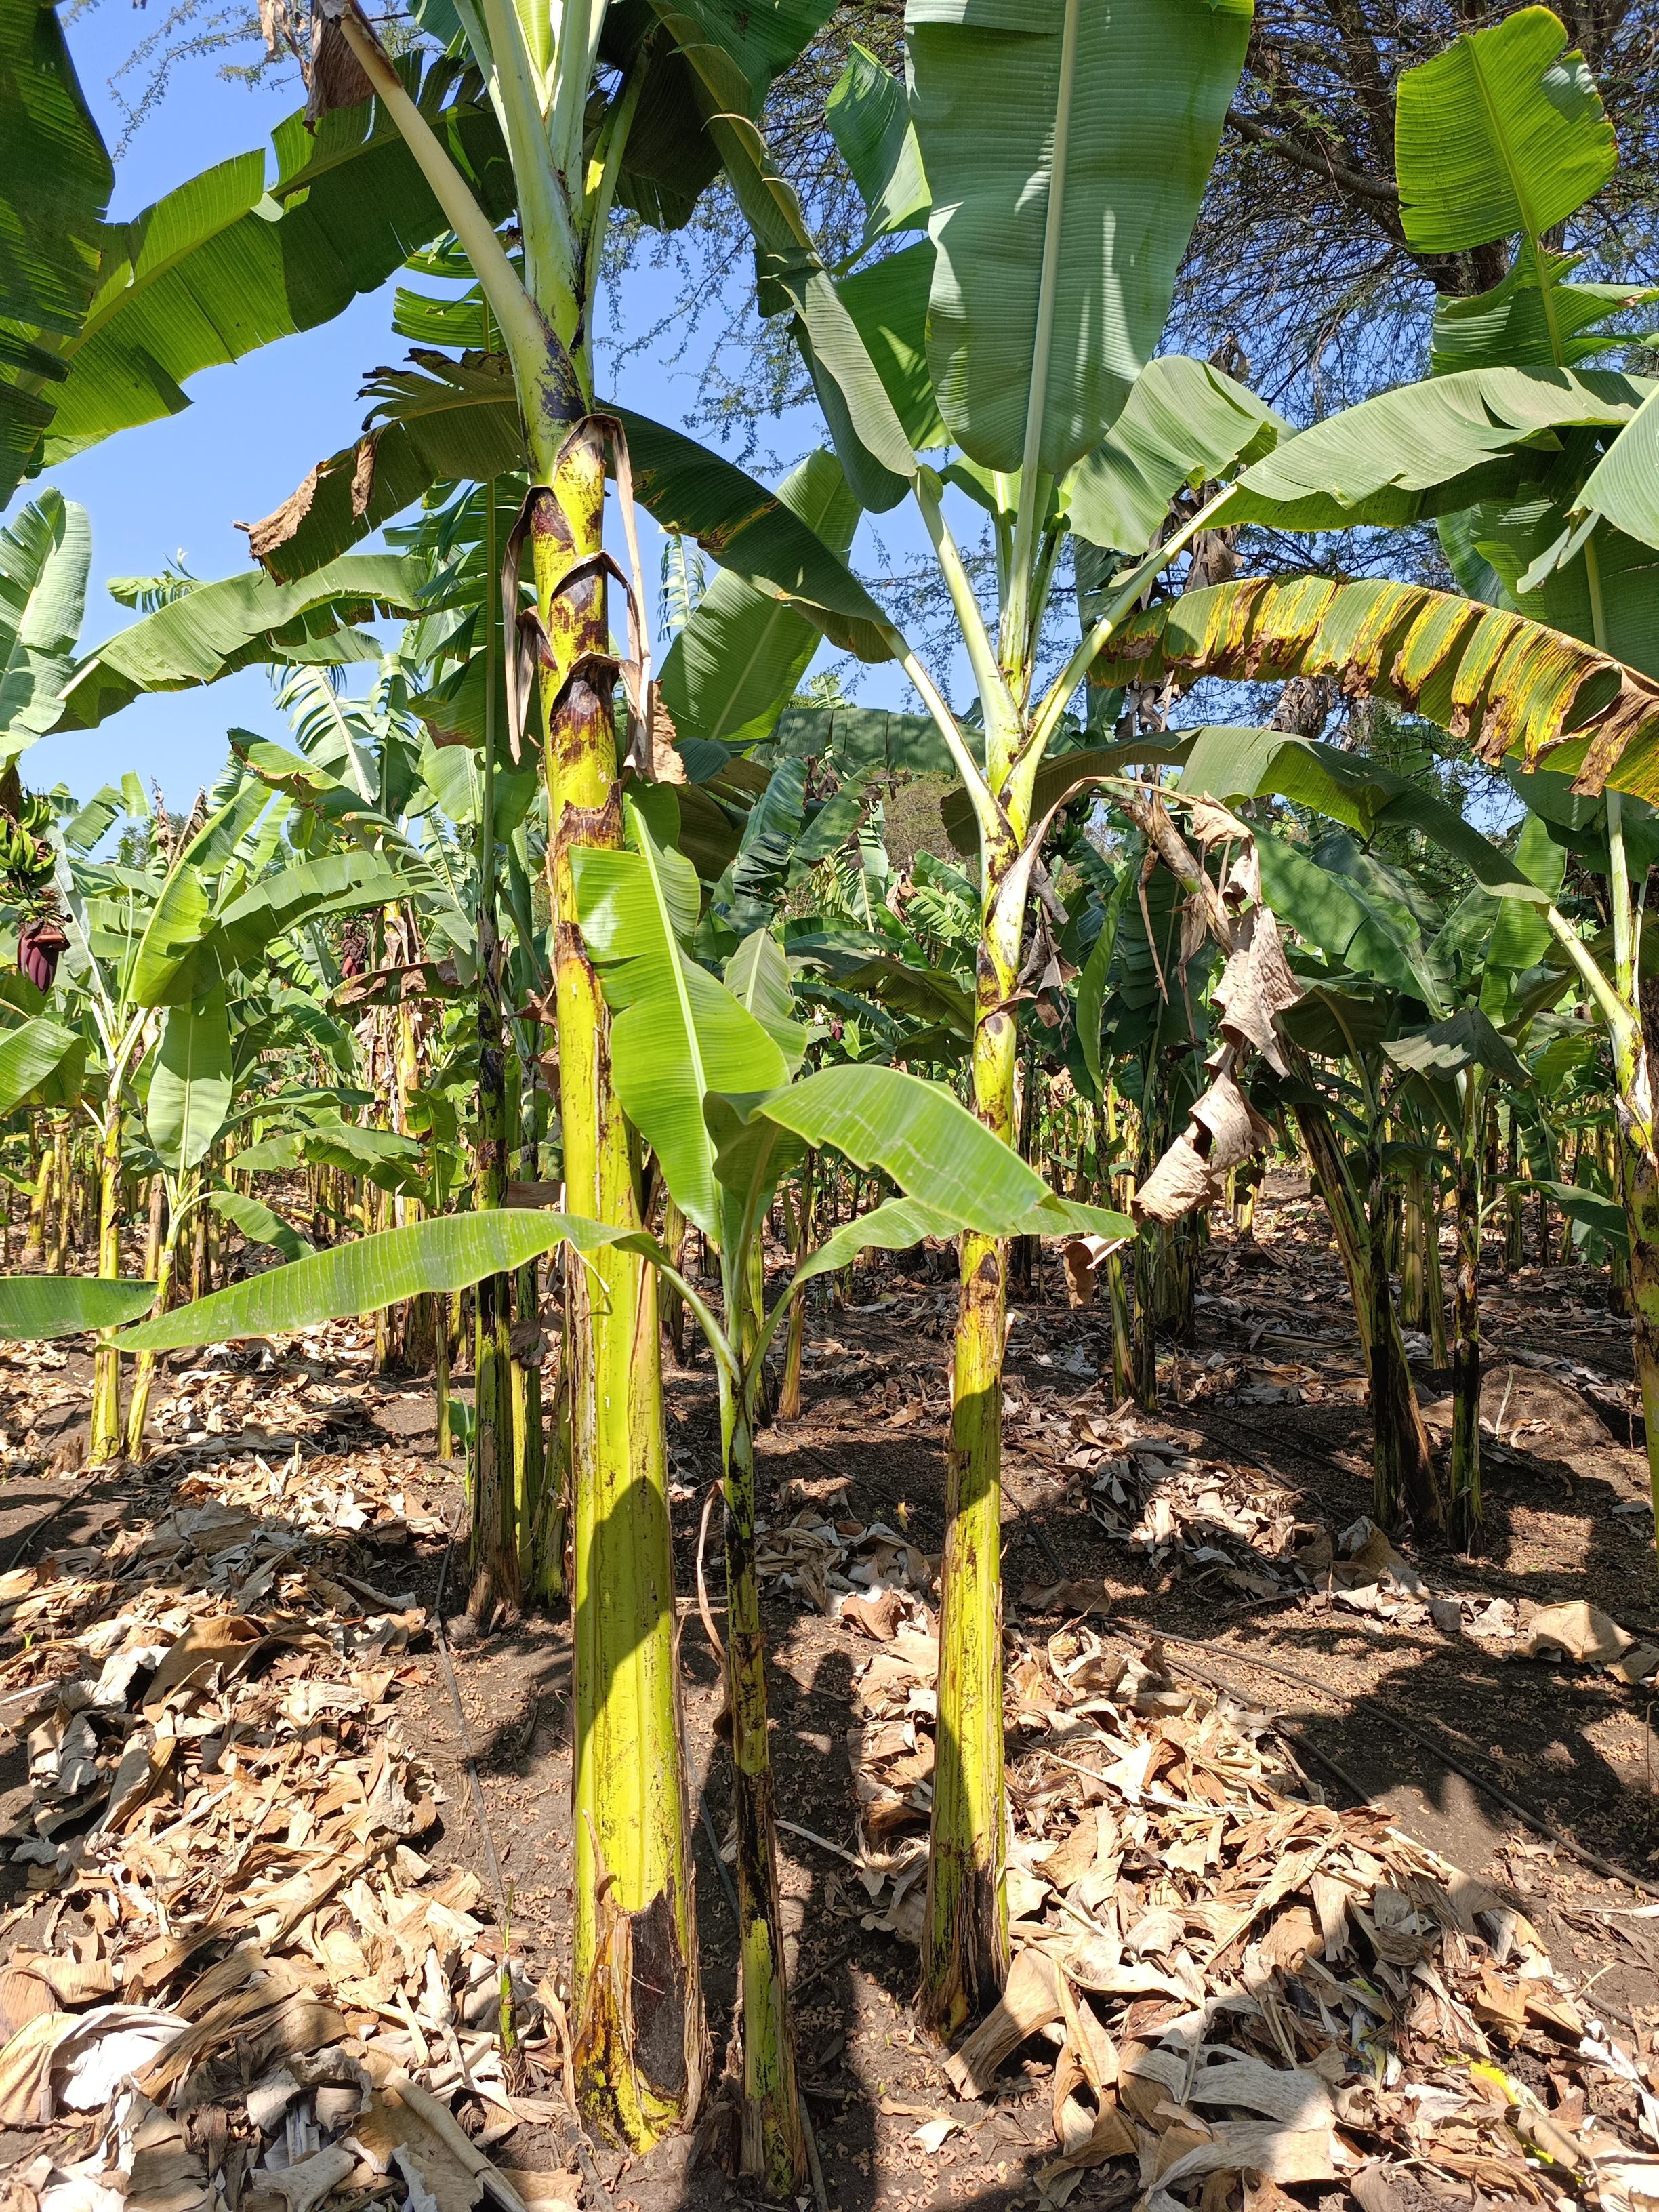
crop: banana
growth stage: vegetative
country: Tanzania
